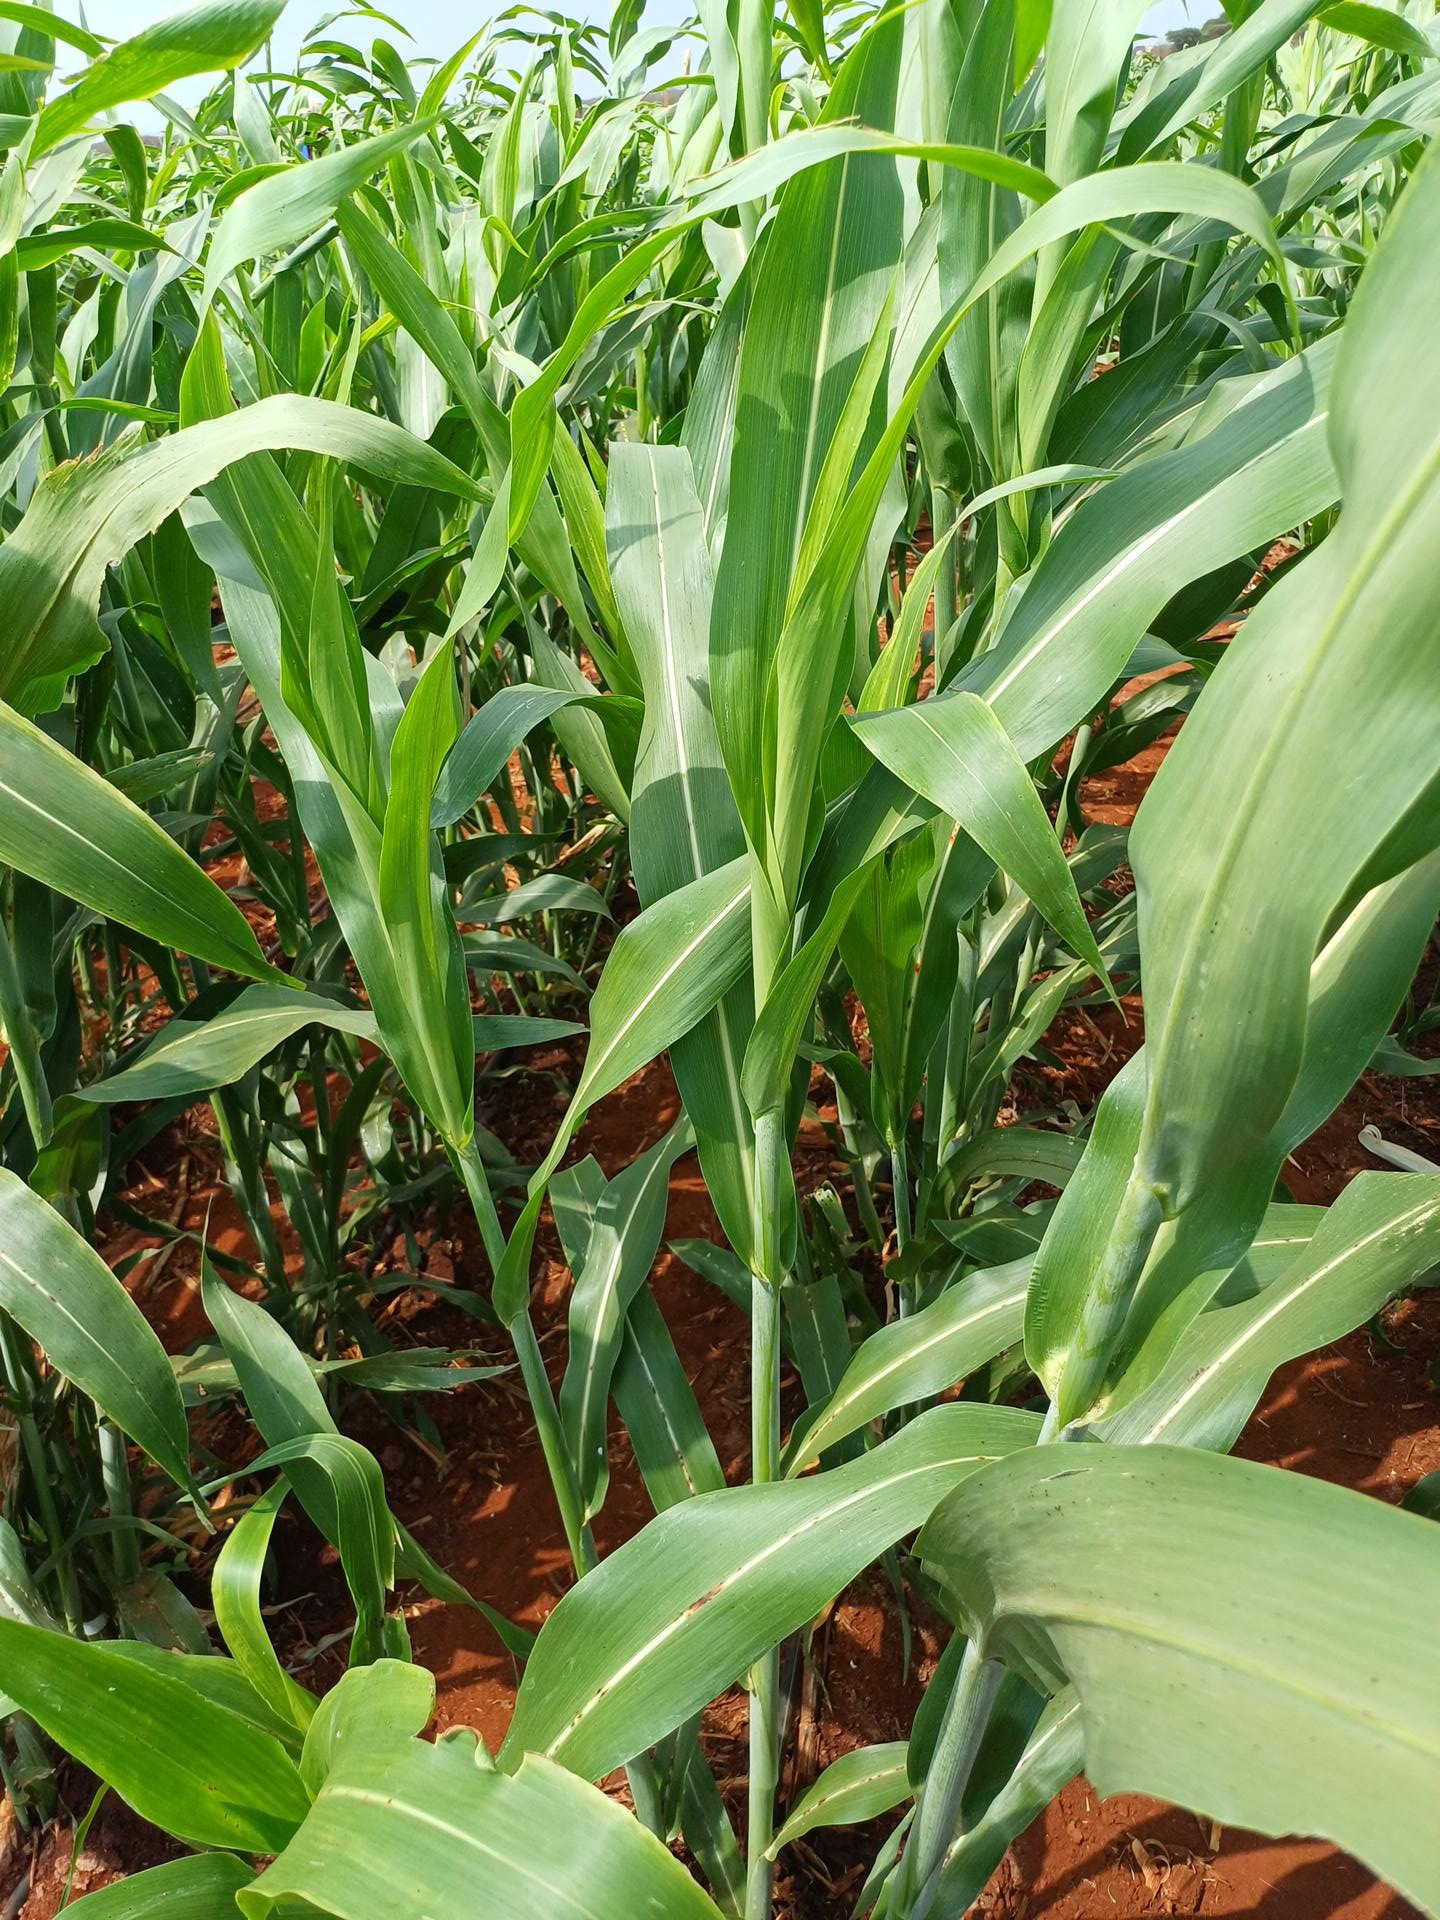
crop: sorghum
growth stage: vegetative
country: Kenya
